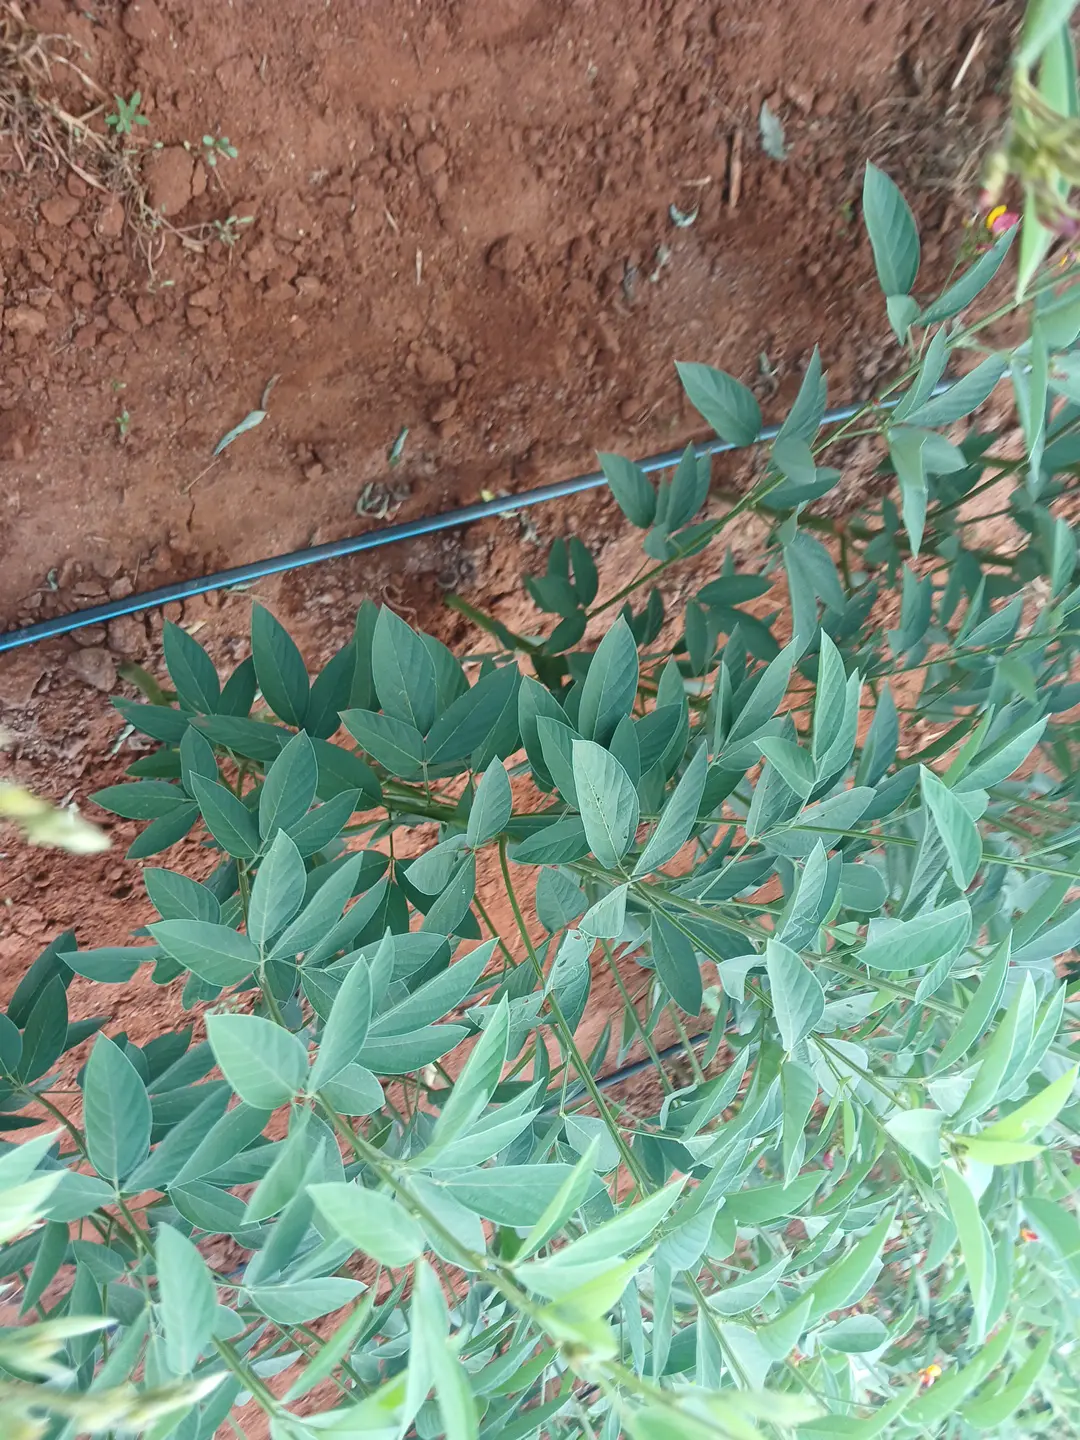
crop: pigeonpea
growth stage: flowering
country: Kenya
